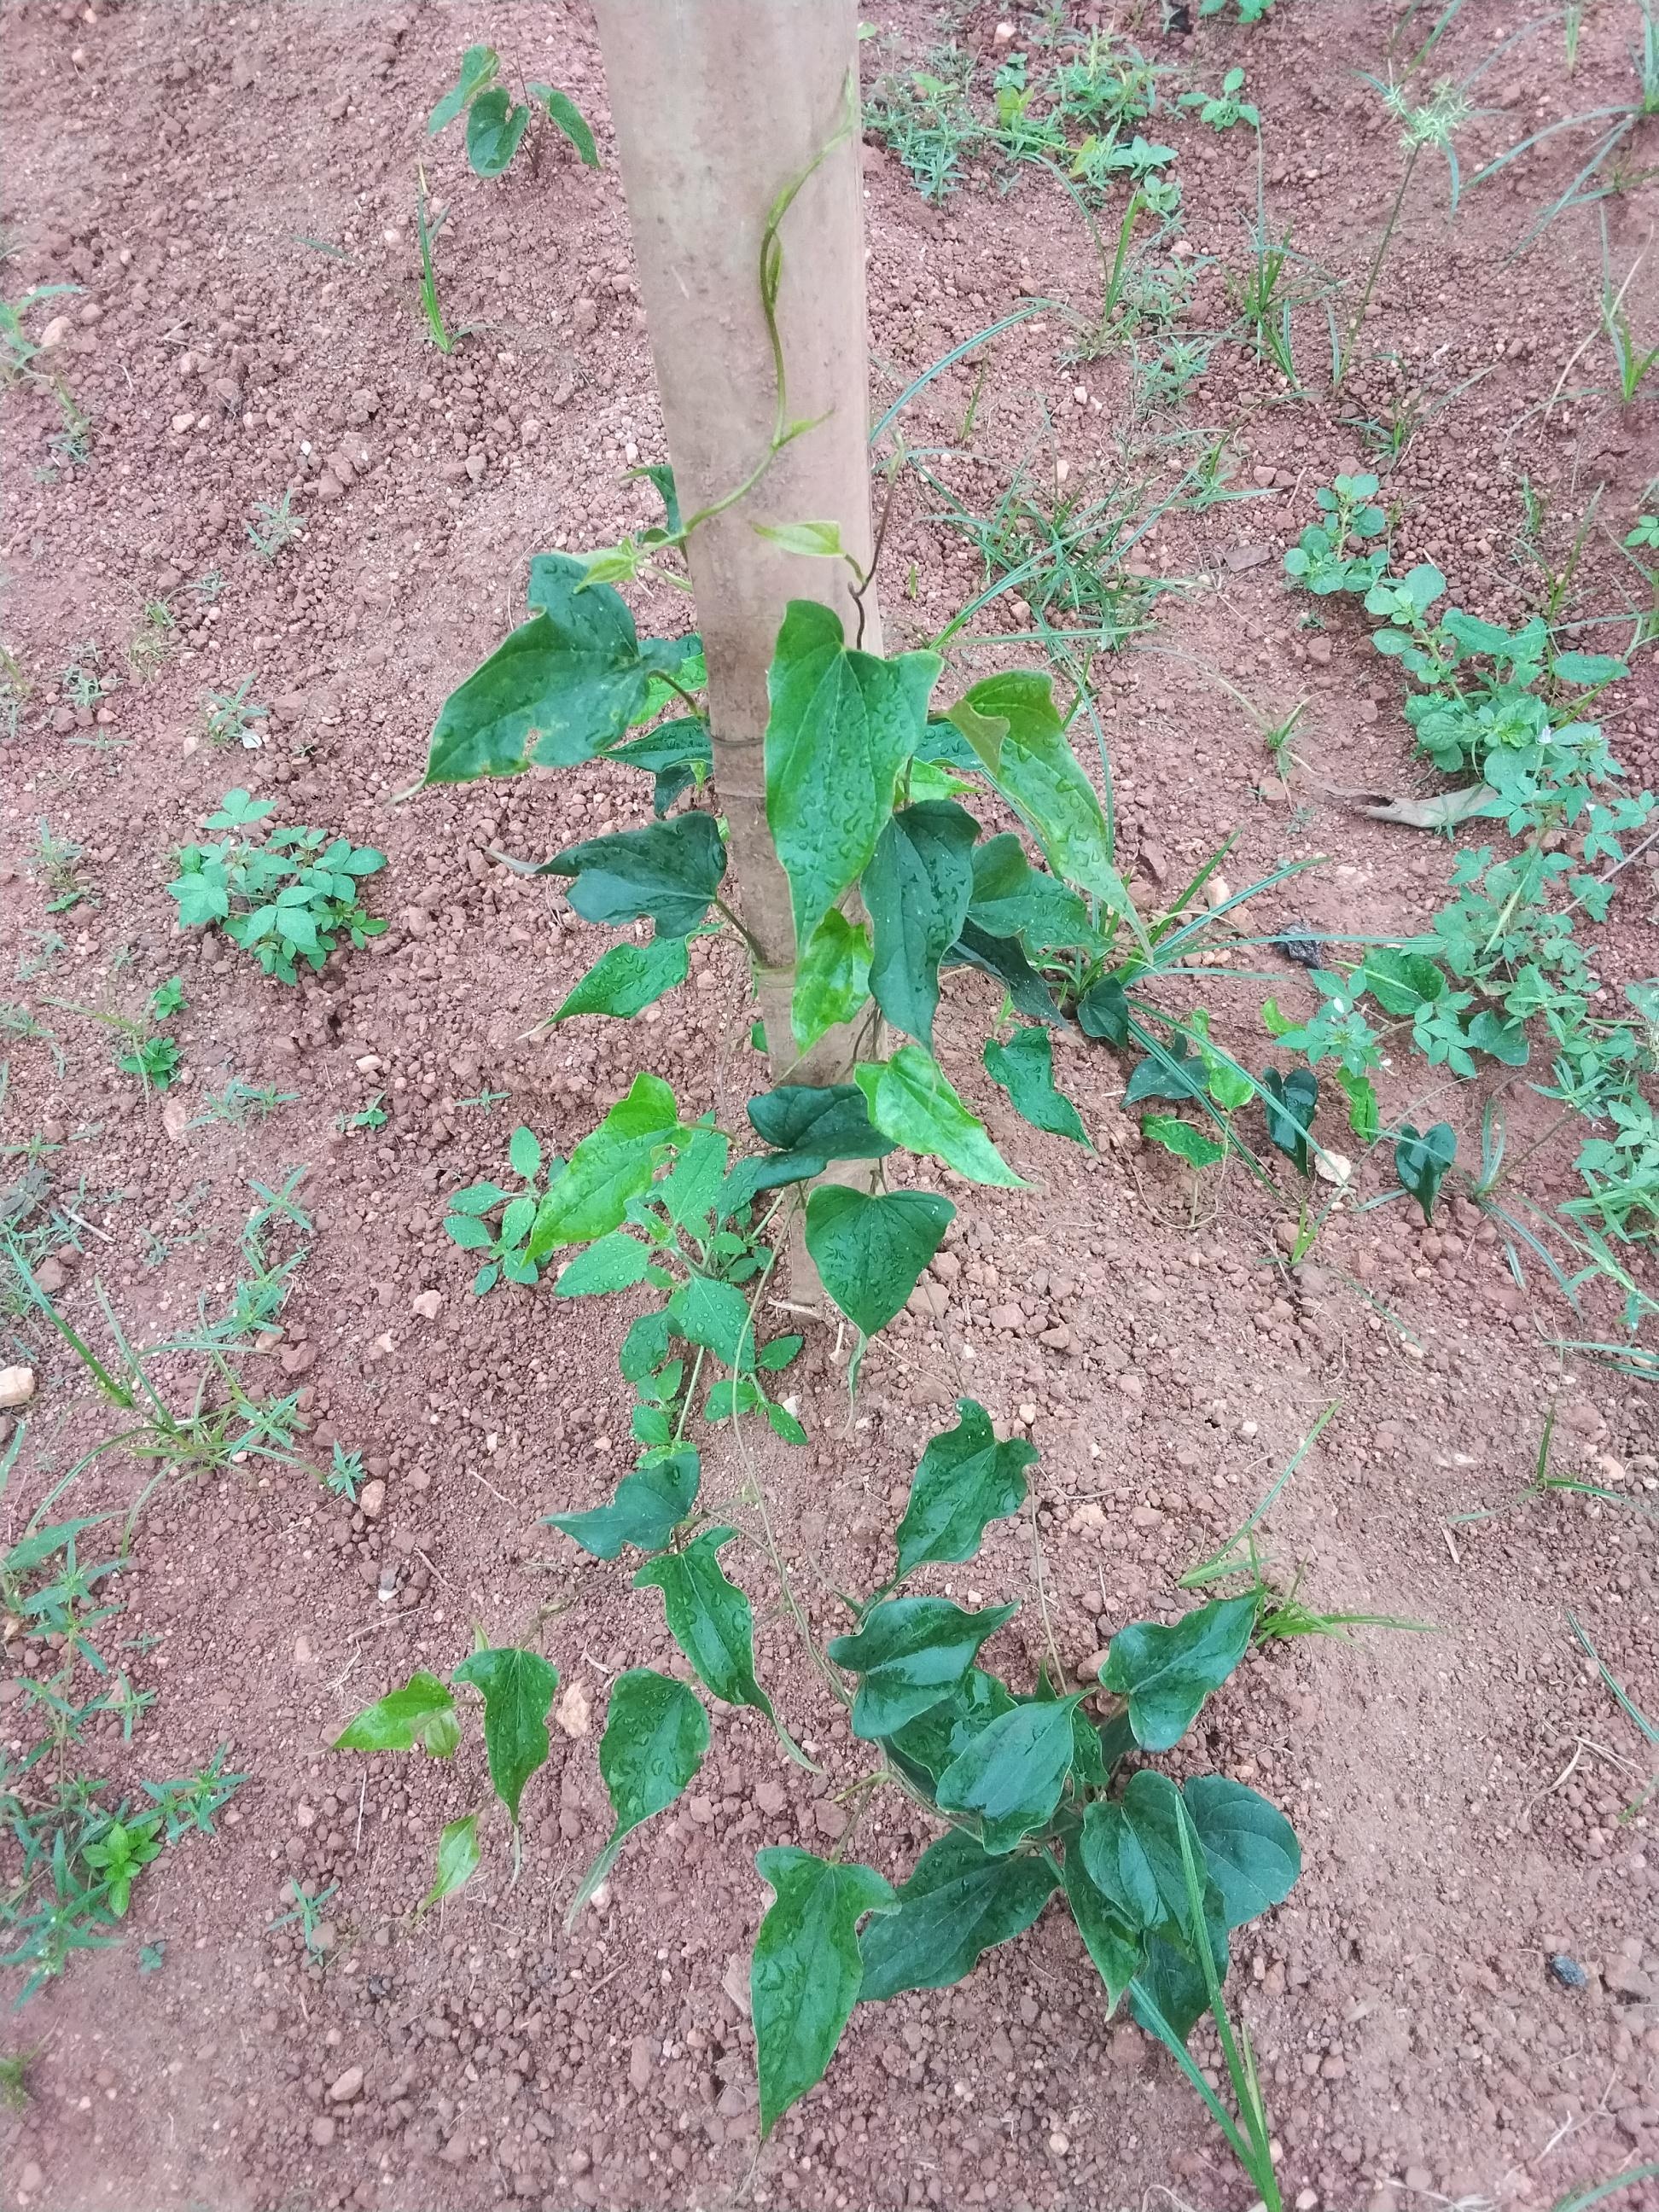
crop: yam
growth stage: vegetative
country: Nigeria
